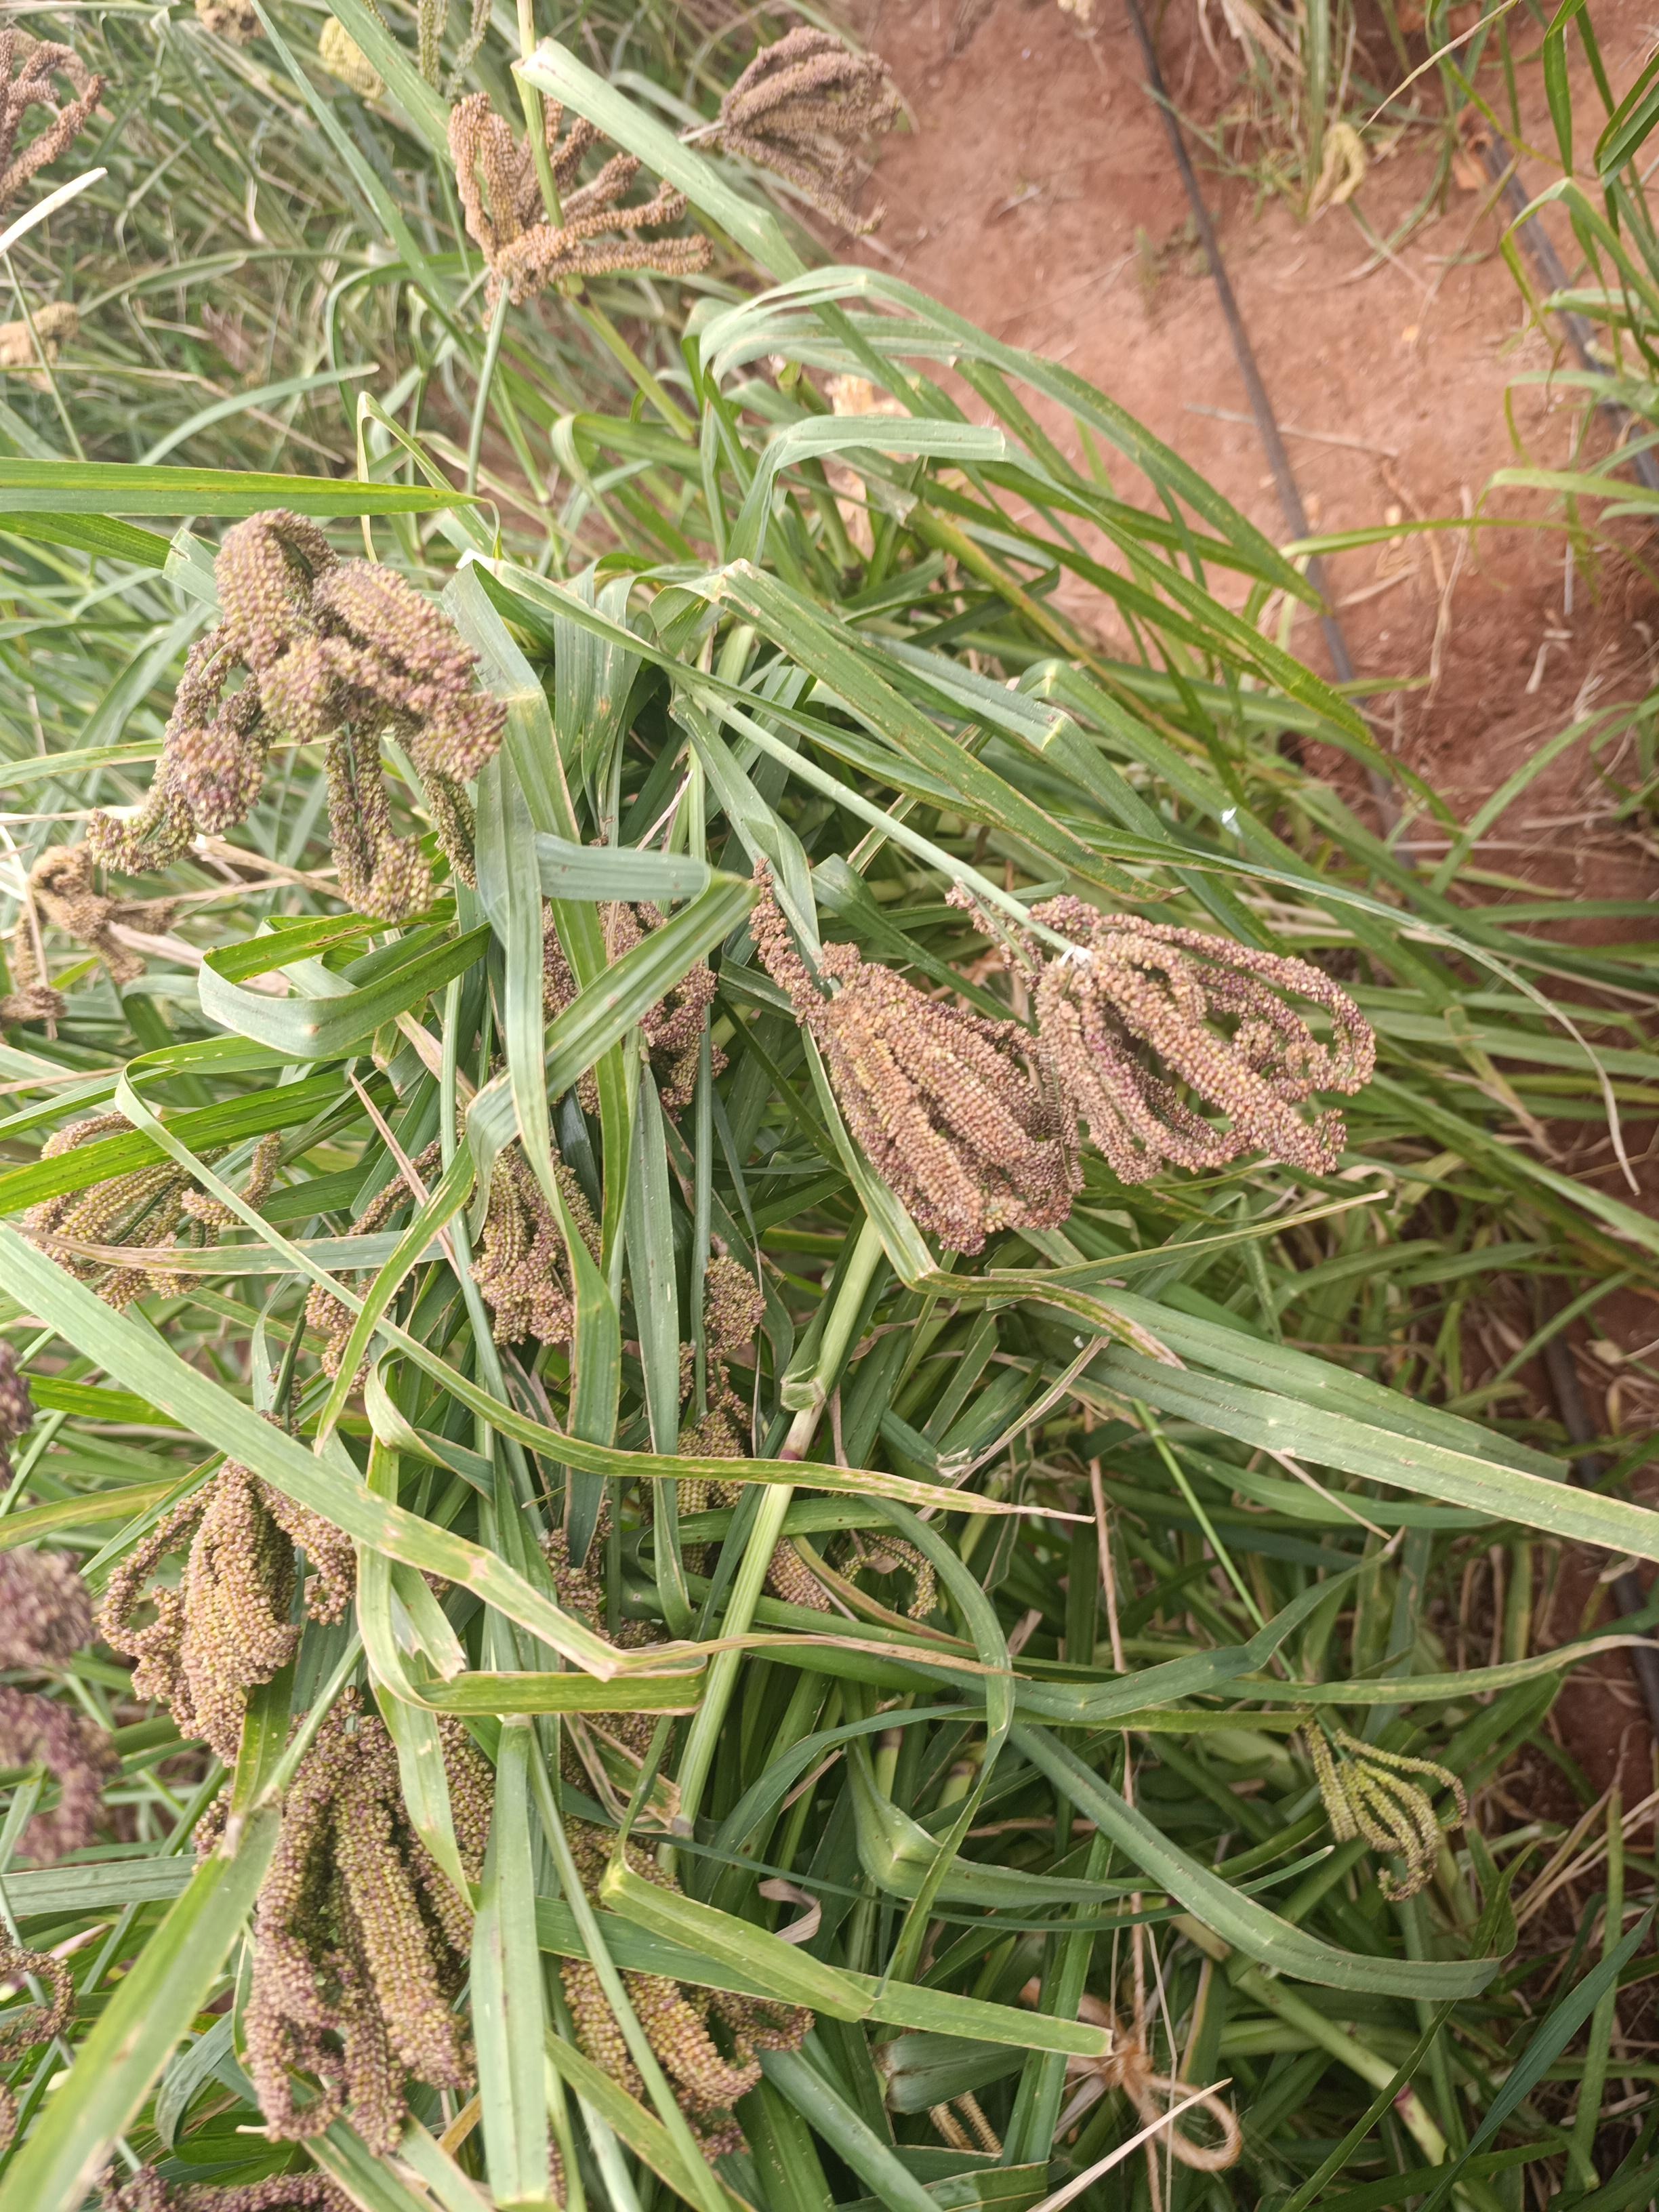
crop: finger millet
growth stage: filling grain
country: Kenya
